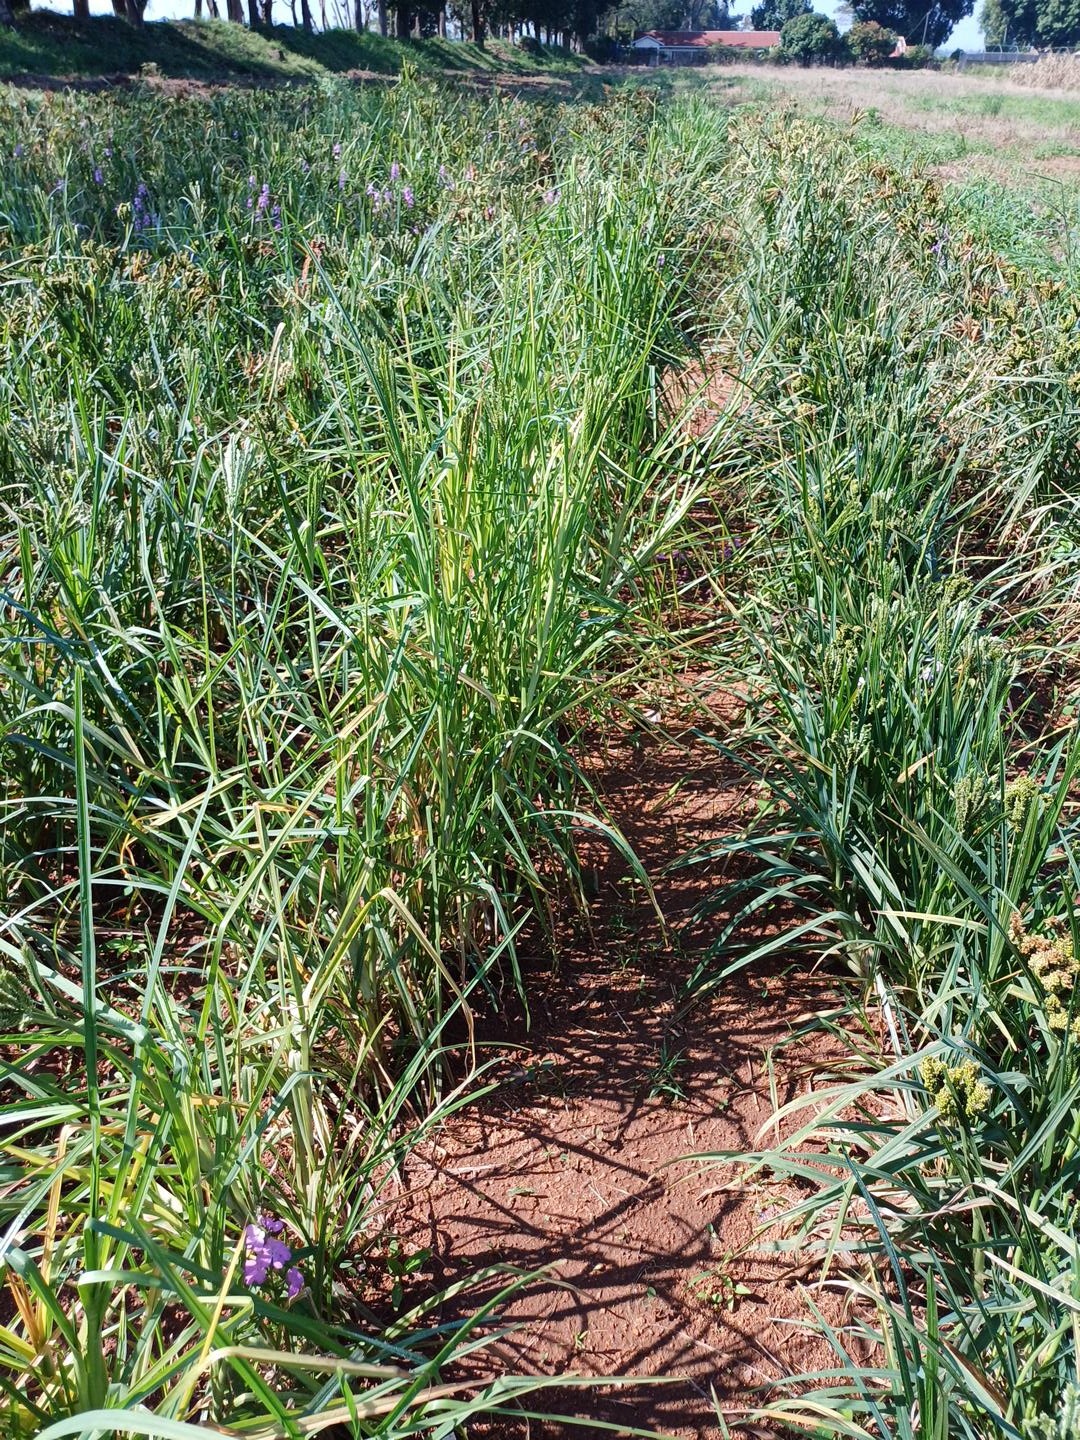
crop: finger millet
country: Kenya
